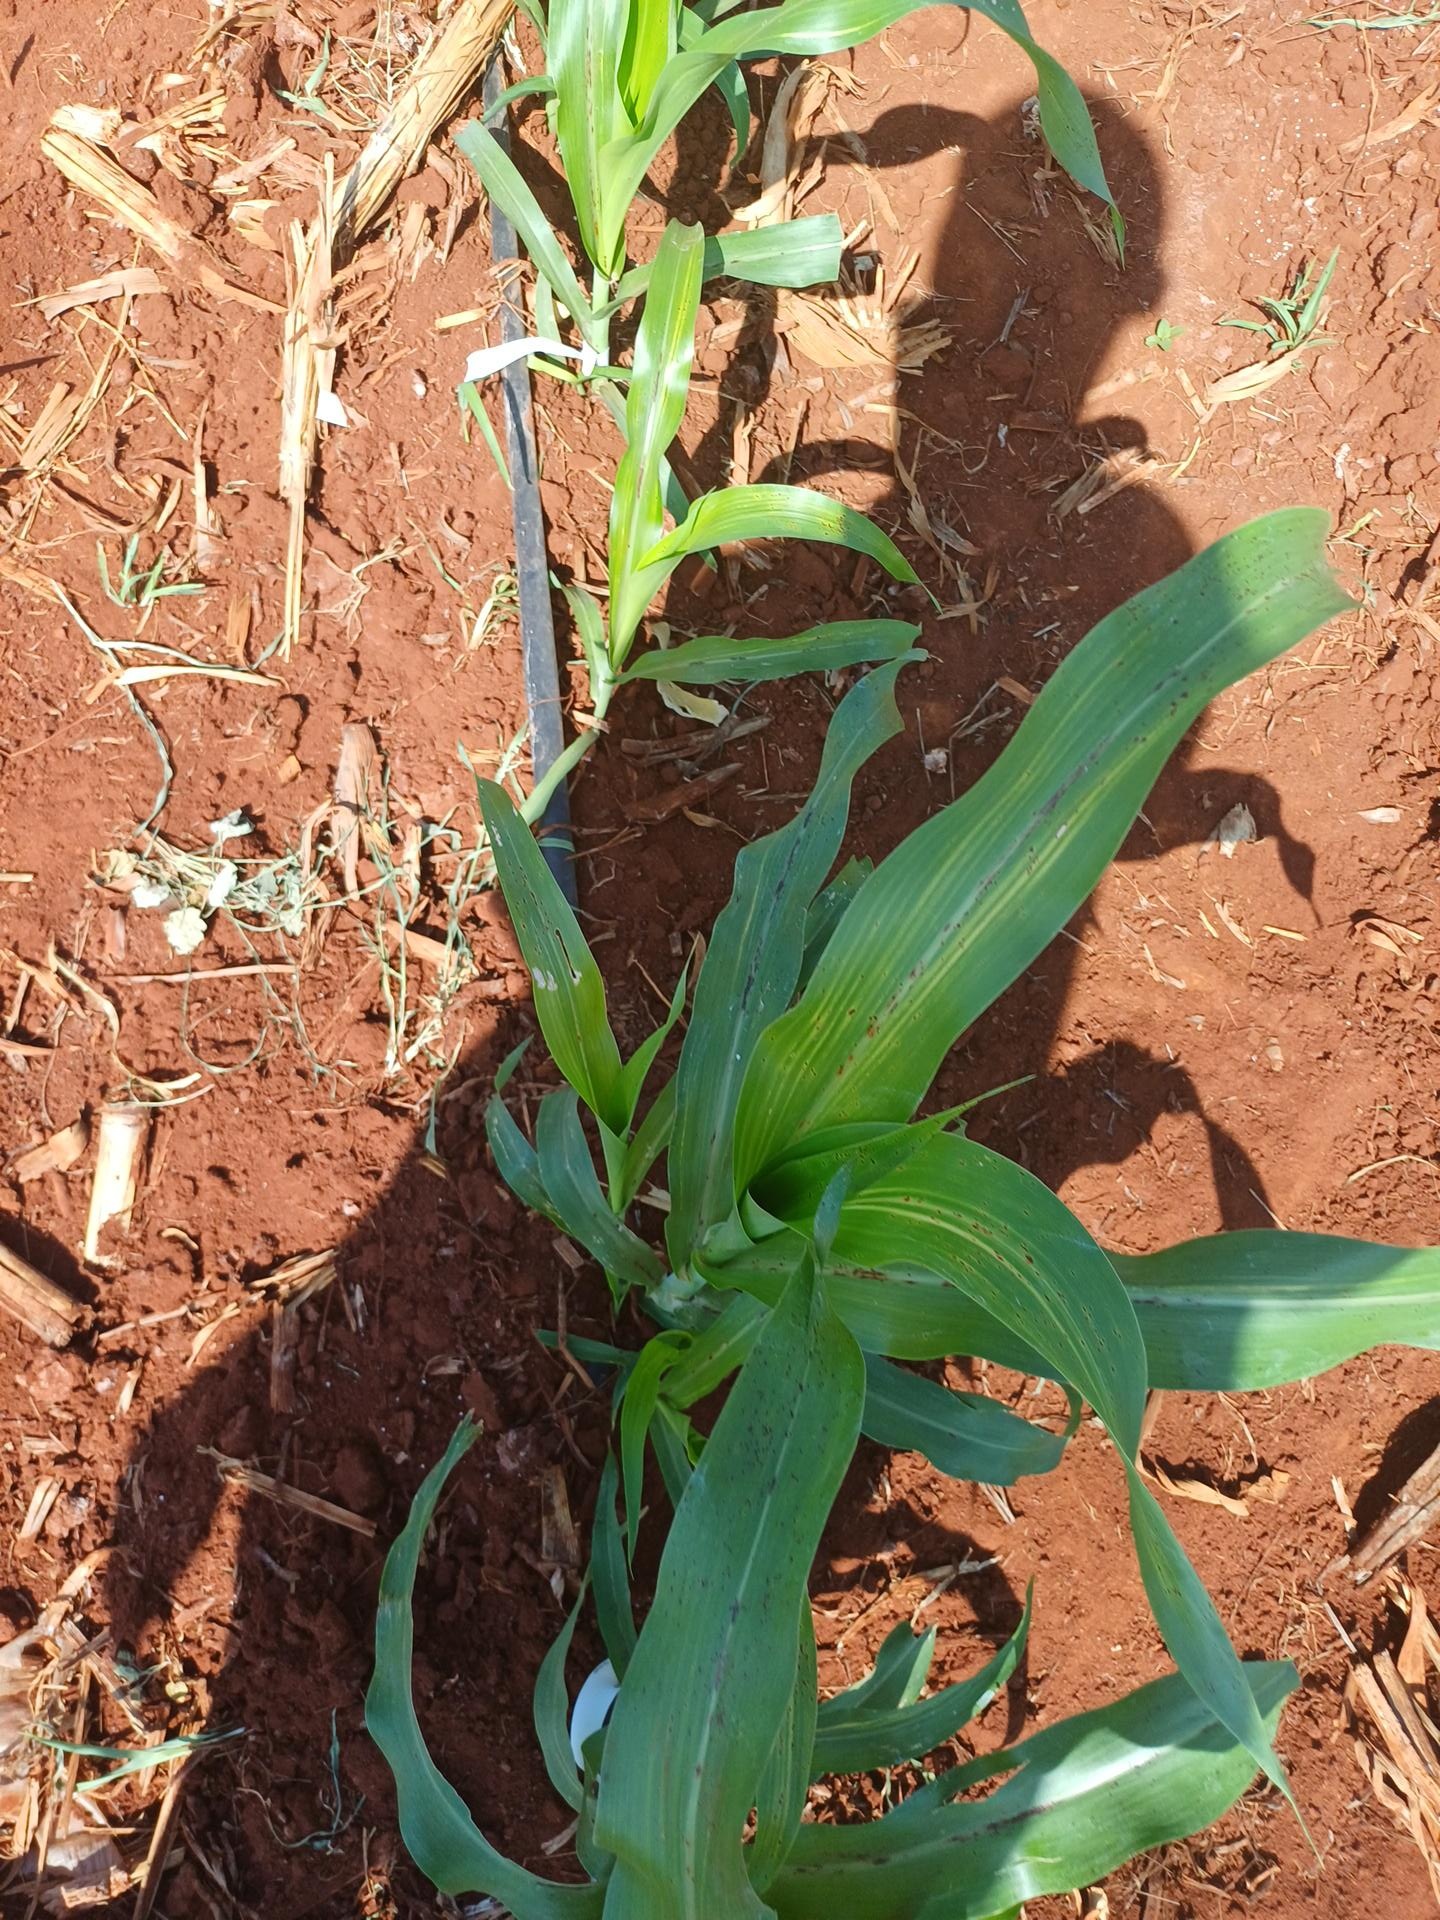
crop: sorghum
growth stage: vegetative
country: Kenya
